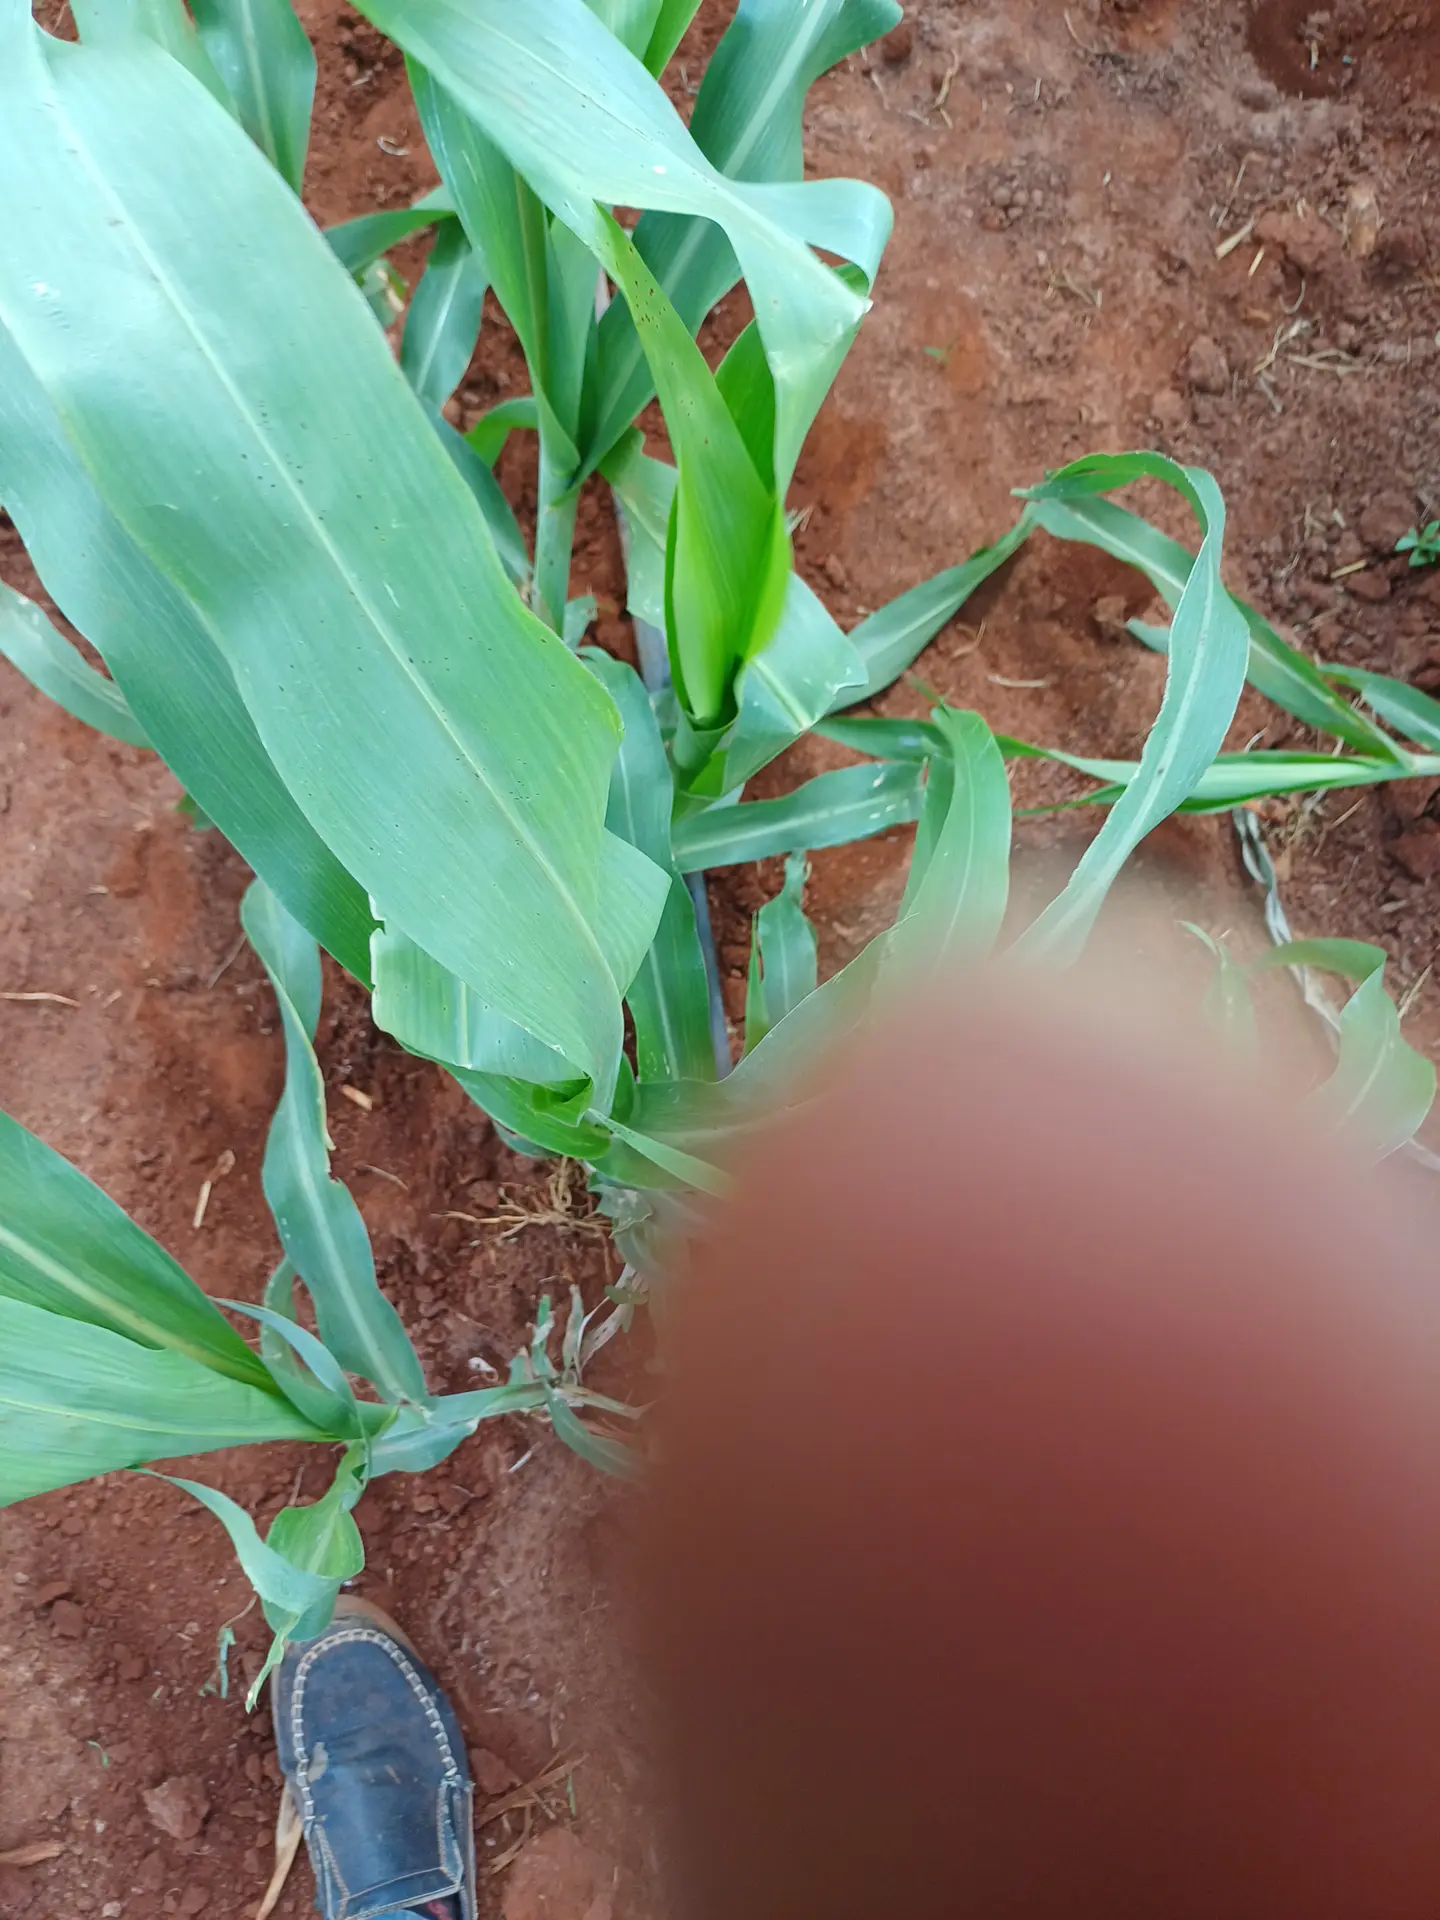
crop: sorghum
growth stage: vegetative
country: Kenya
